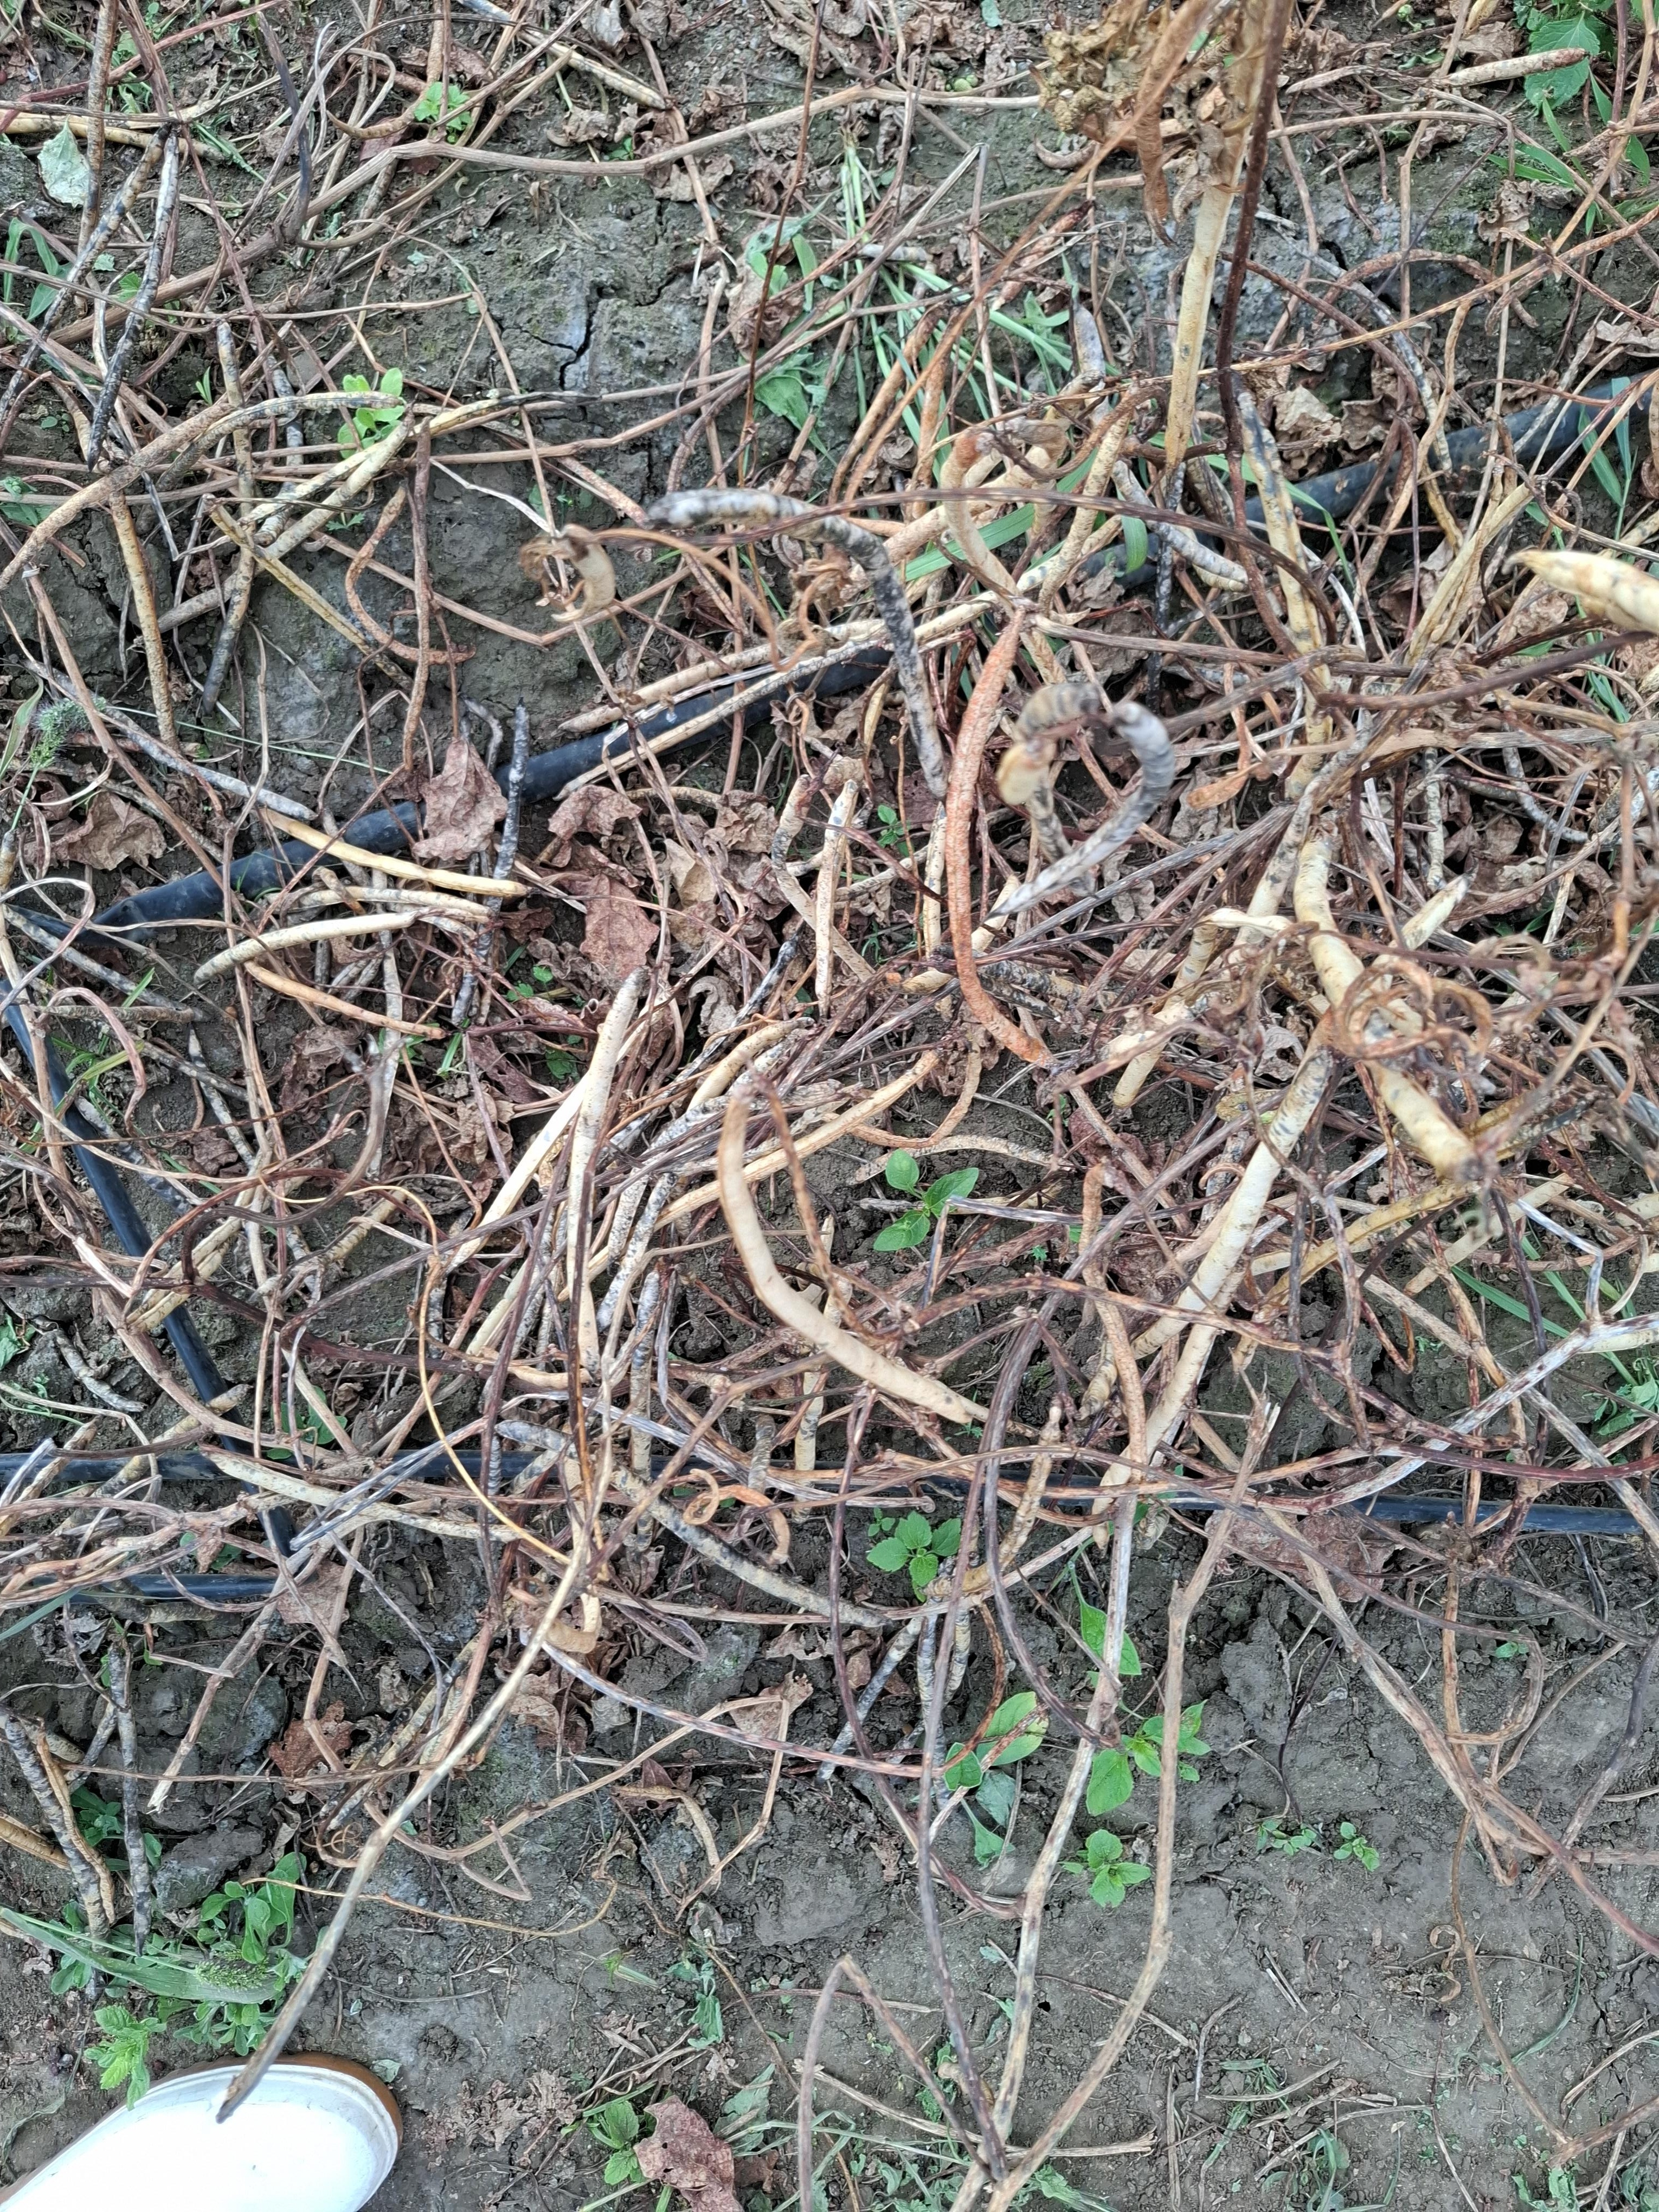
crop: cowpea
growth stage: development pod
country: Tanzania
